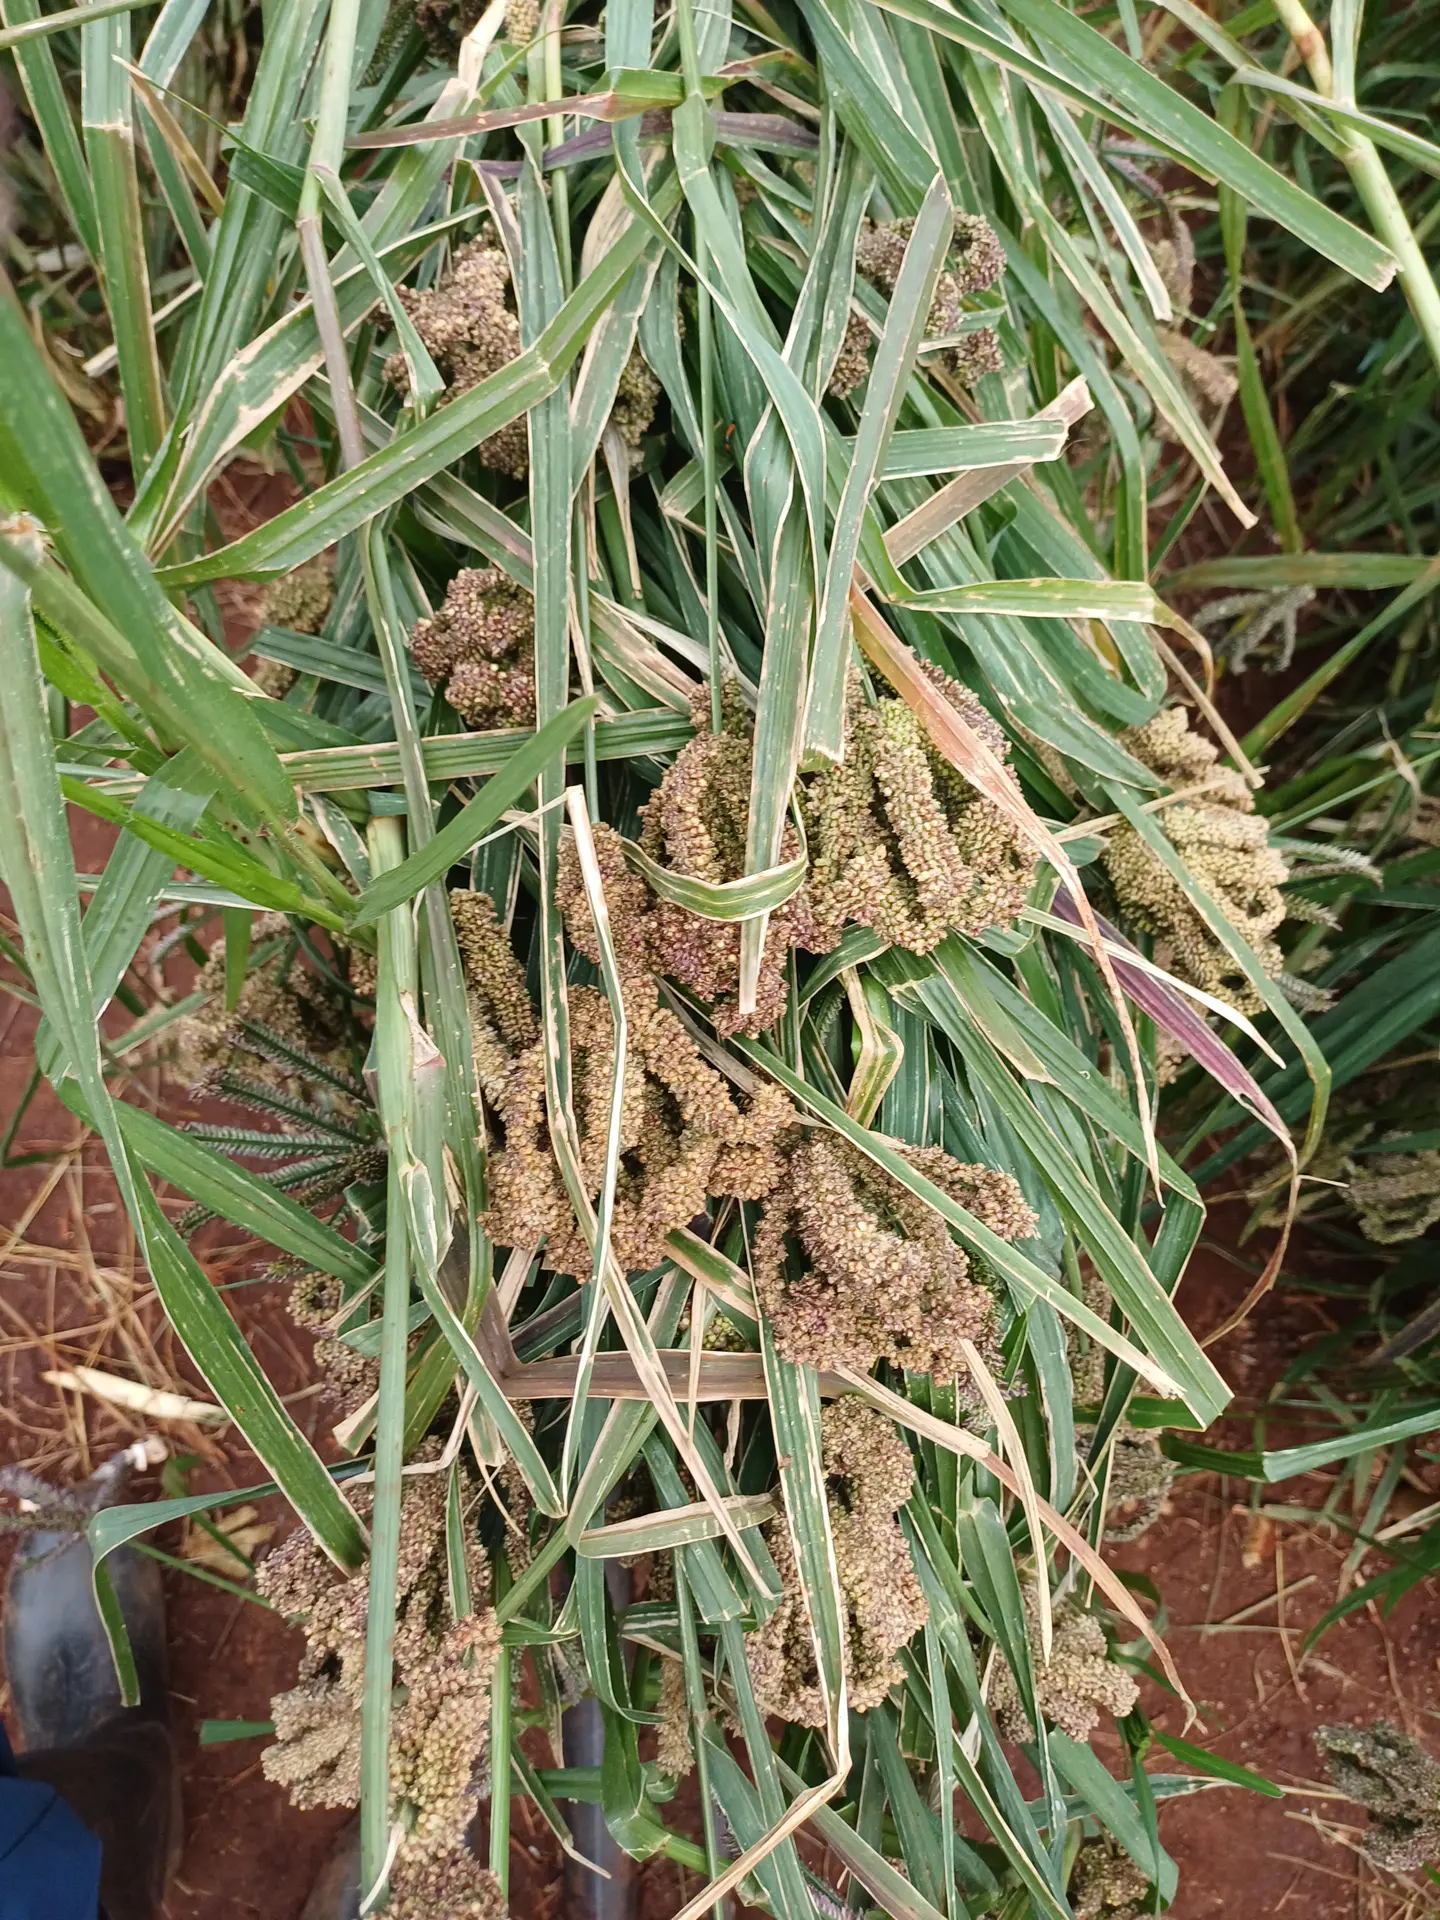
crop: finger millet
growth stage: filling grain
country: Kenya
